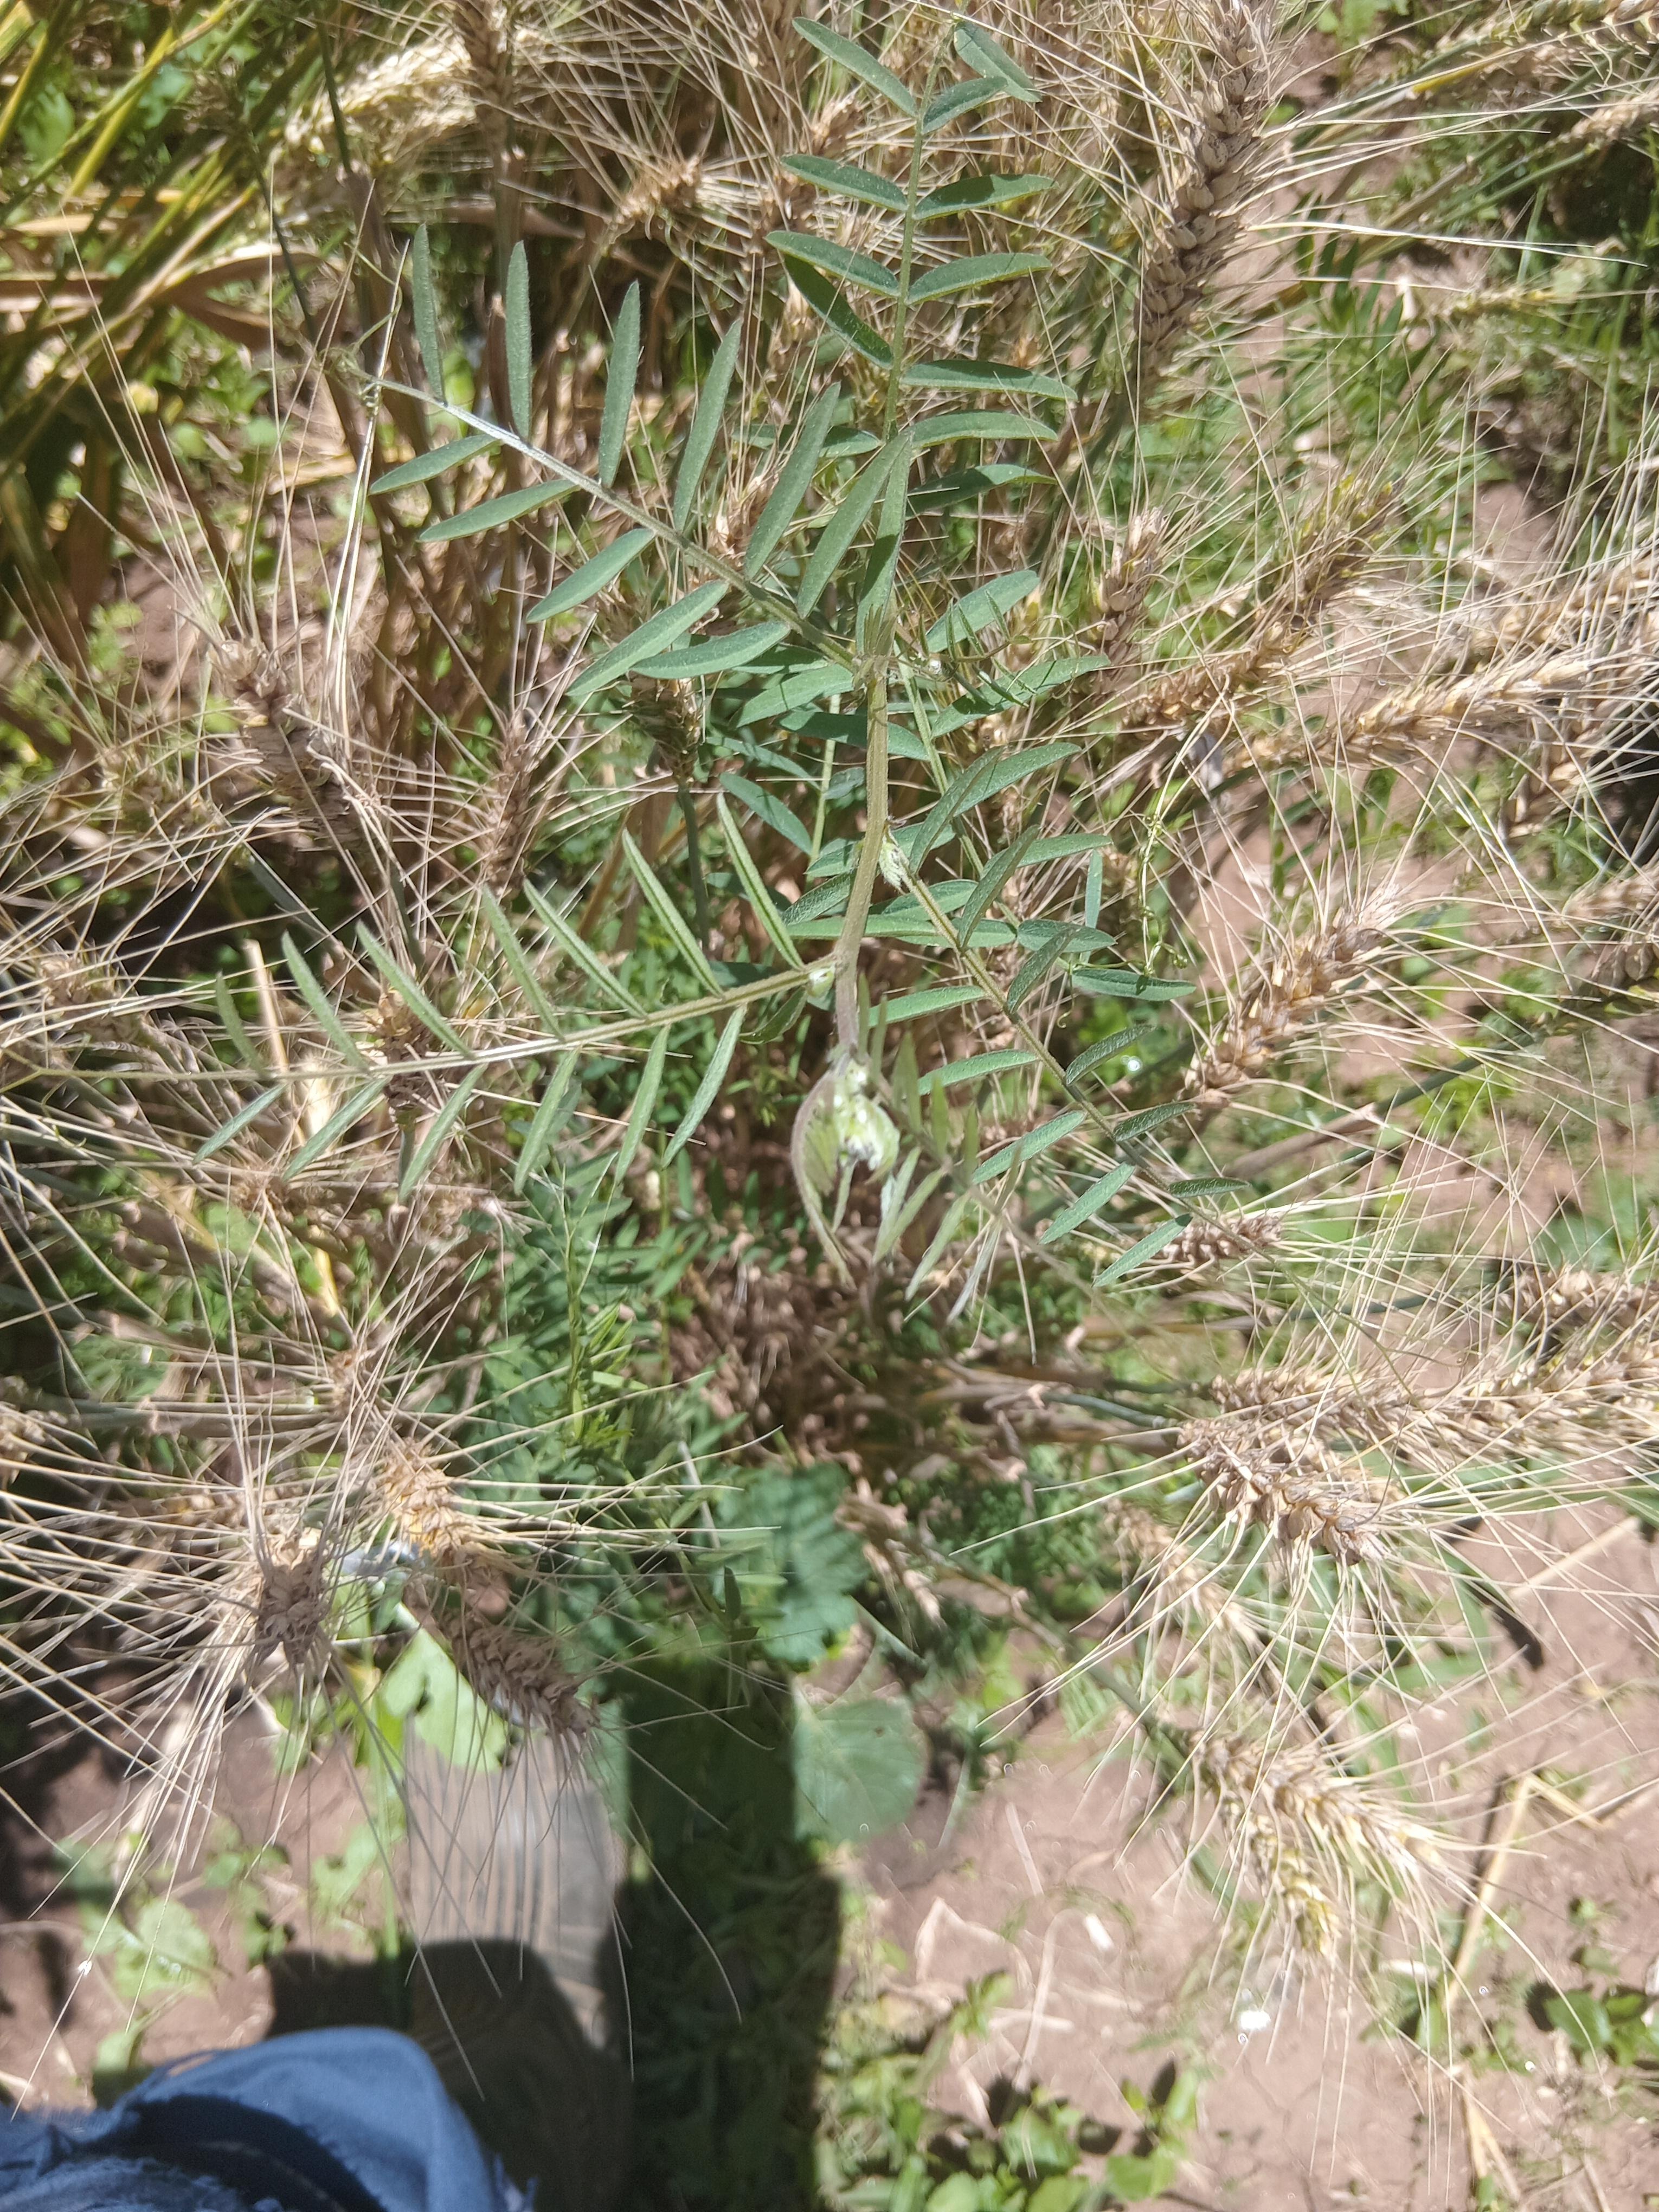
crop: wheat
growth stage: maturity
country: Kenya
